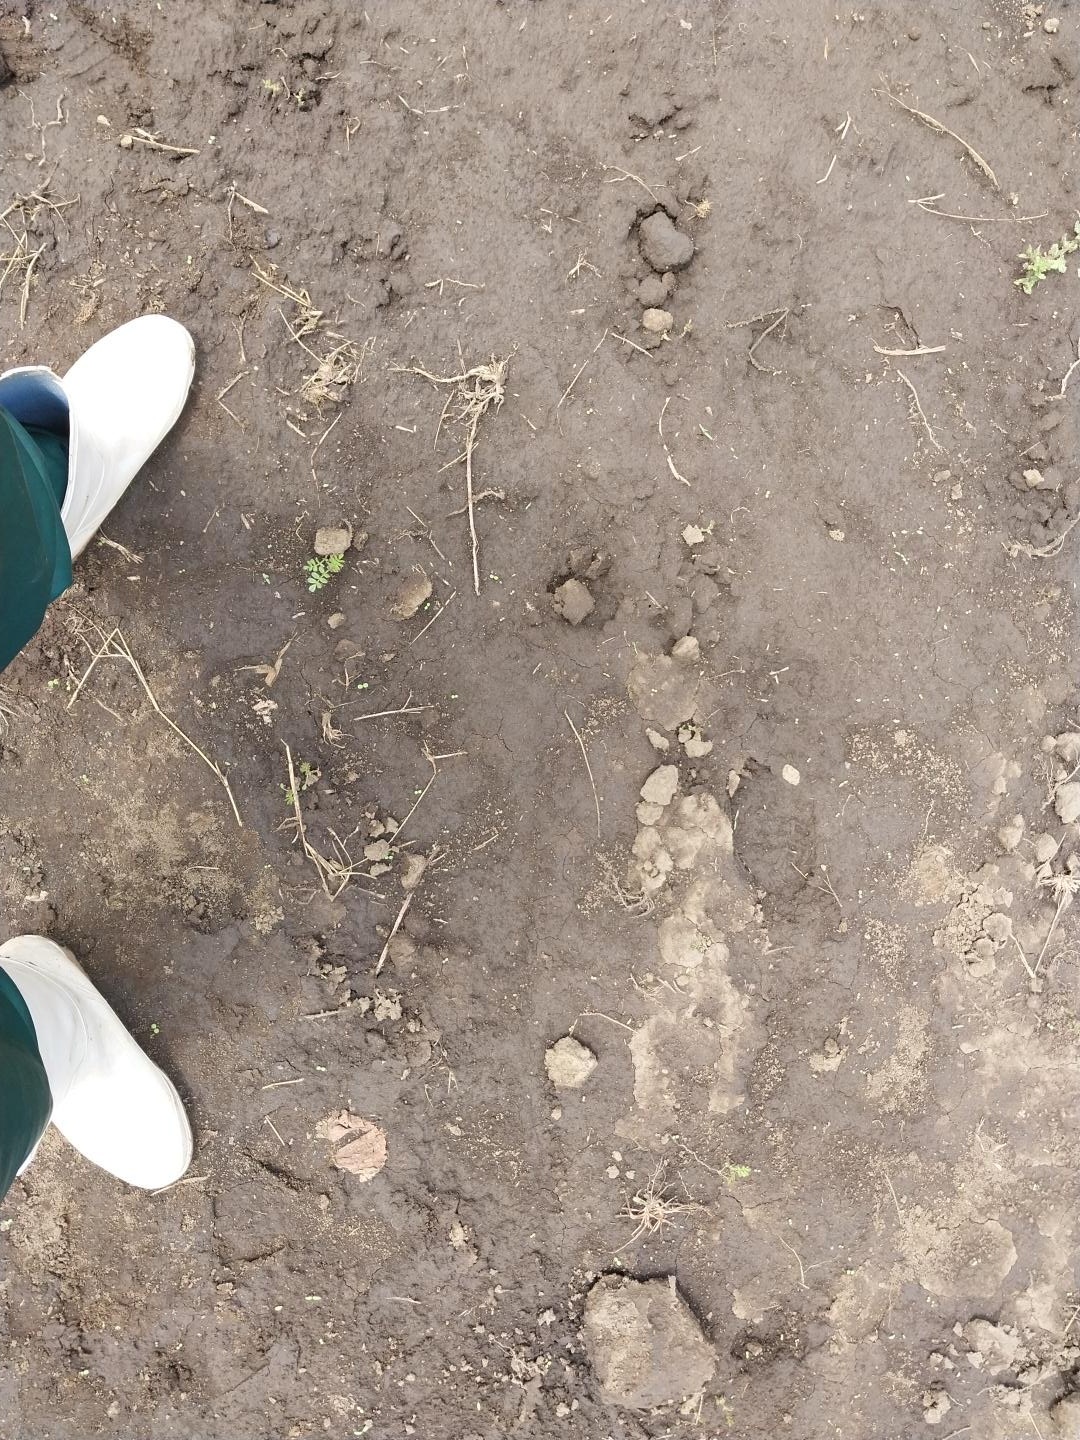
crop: chickpea
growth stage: emergence
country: Tanzania
